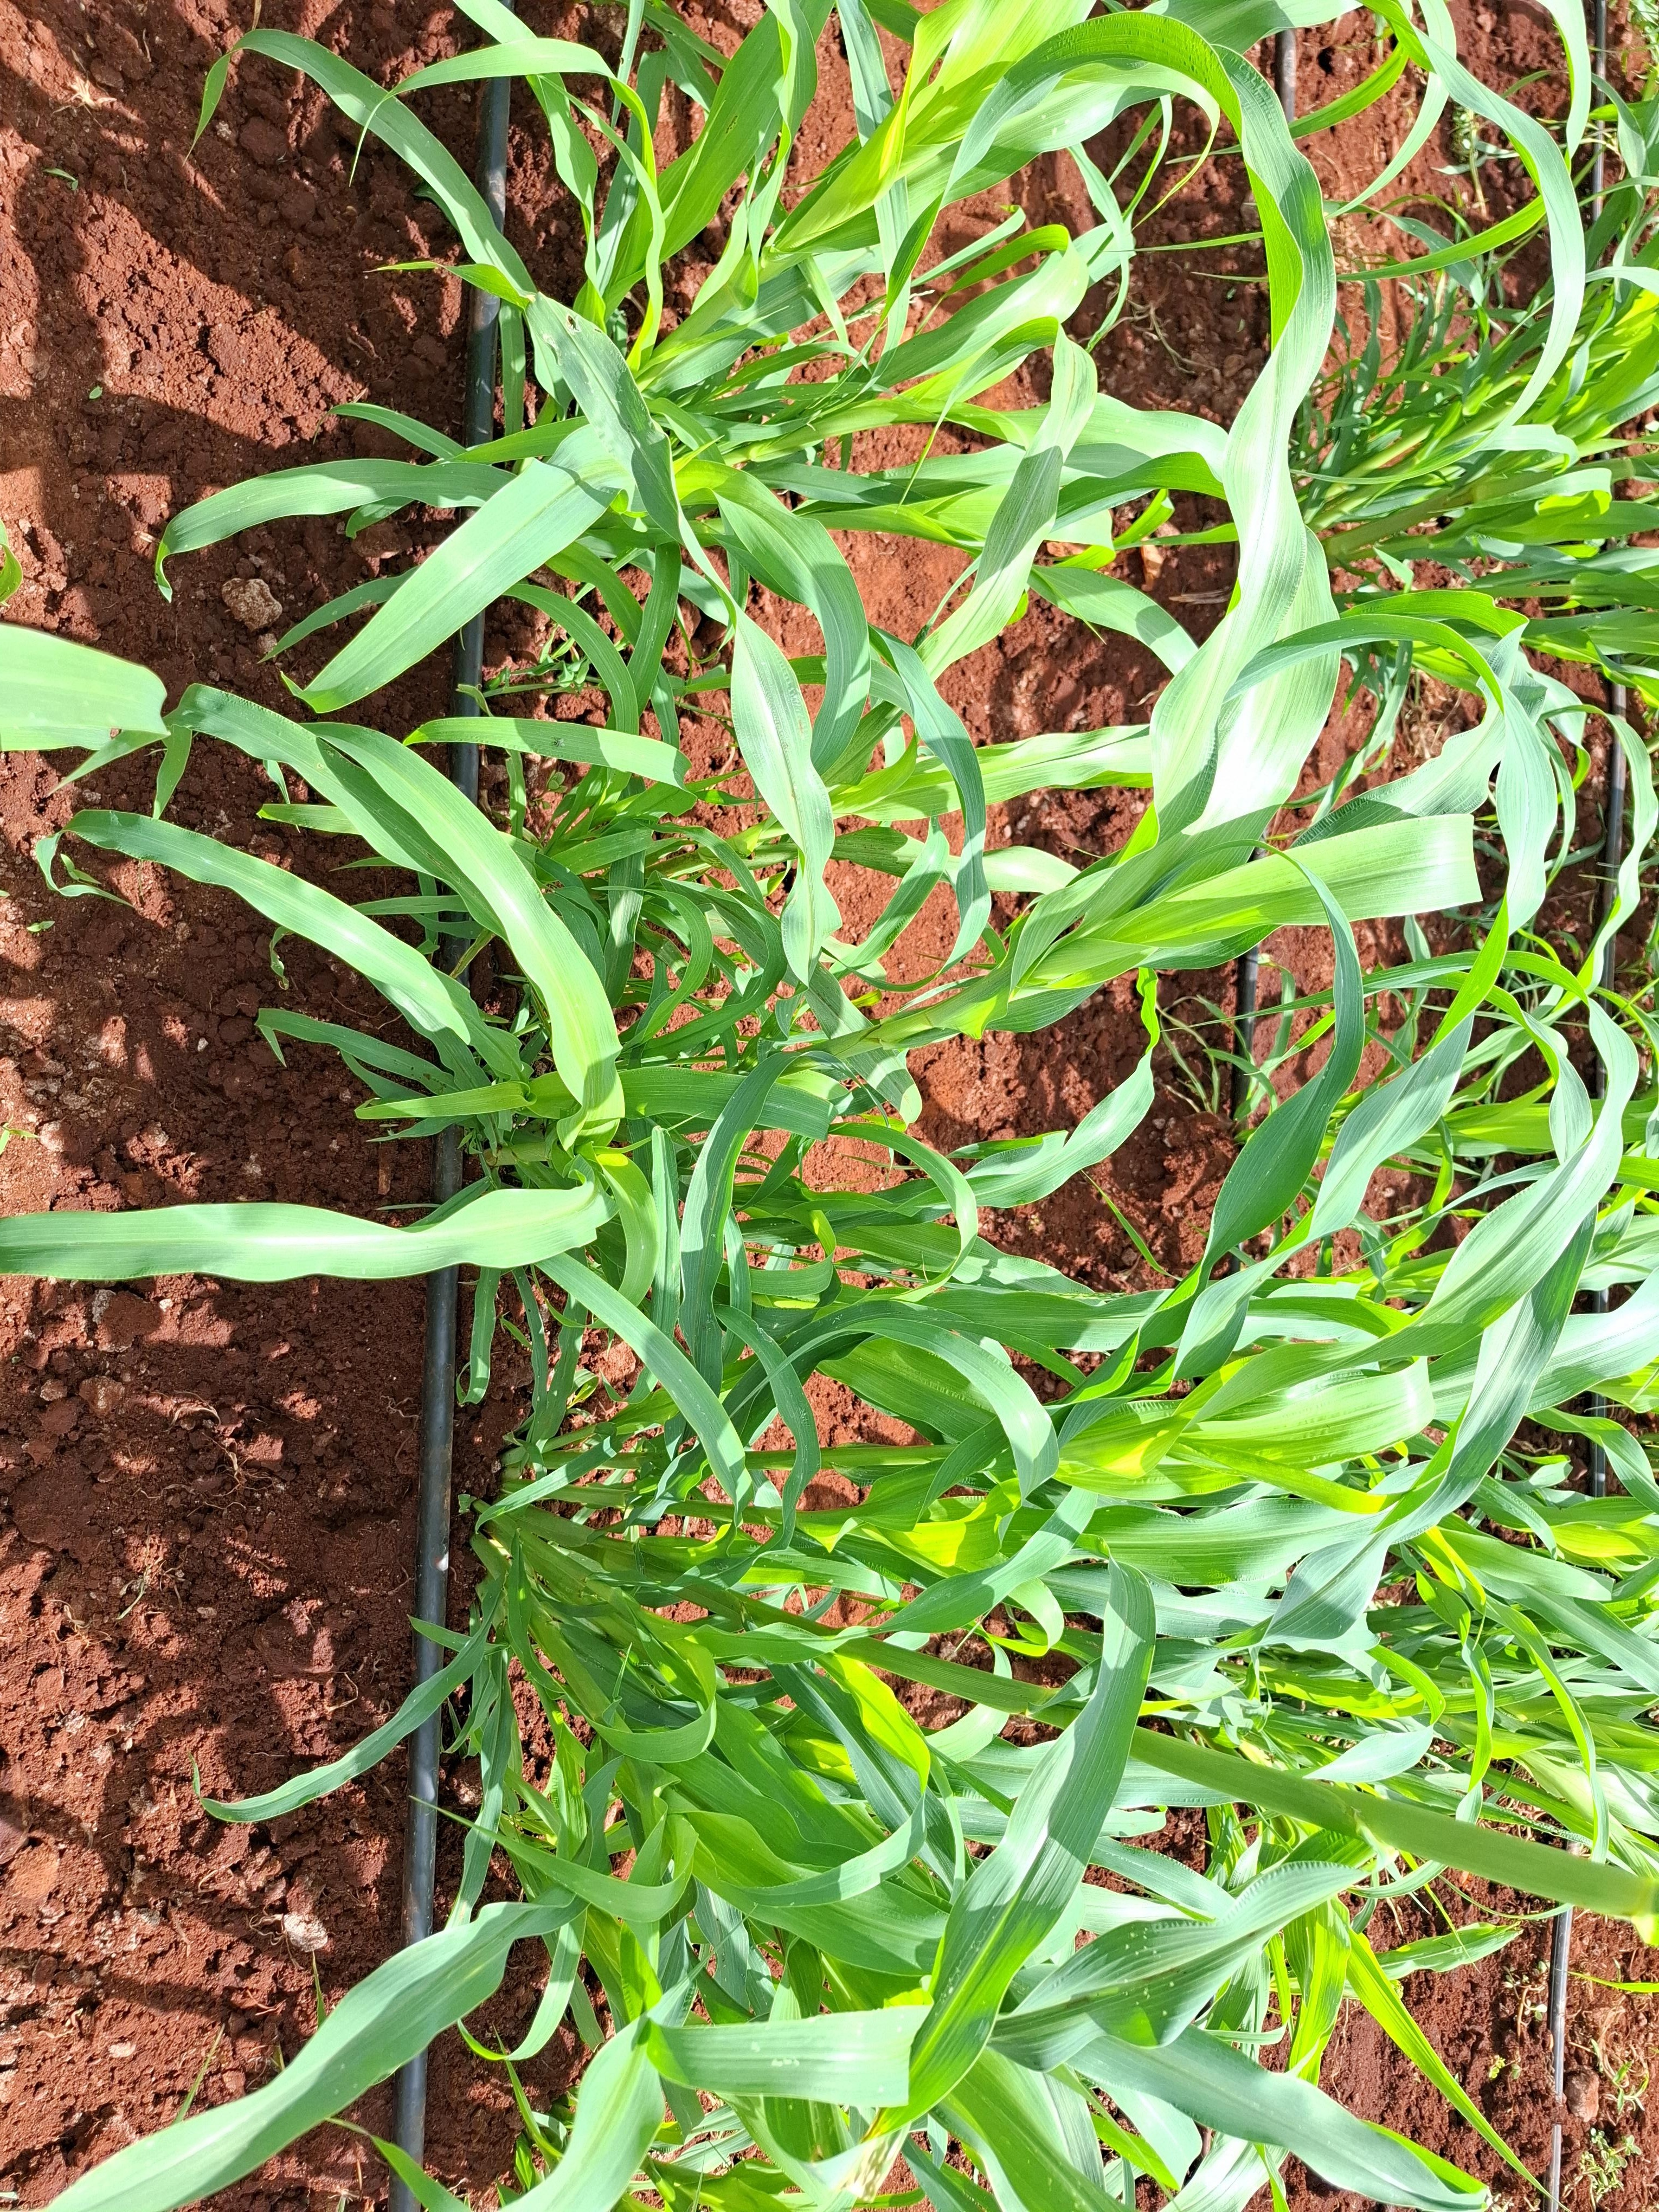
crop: pearl millet
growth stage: elongation stem
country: Kenya
